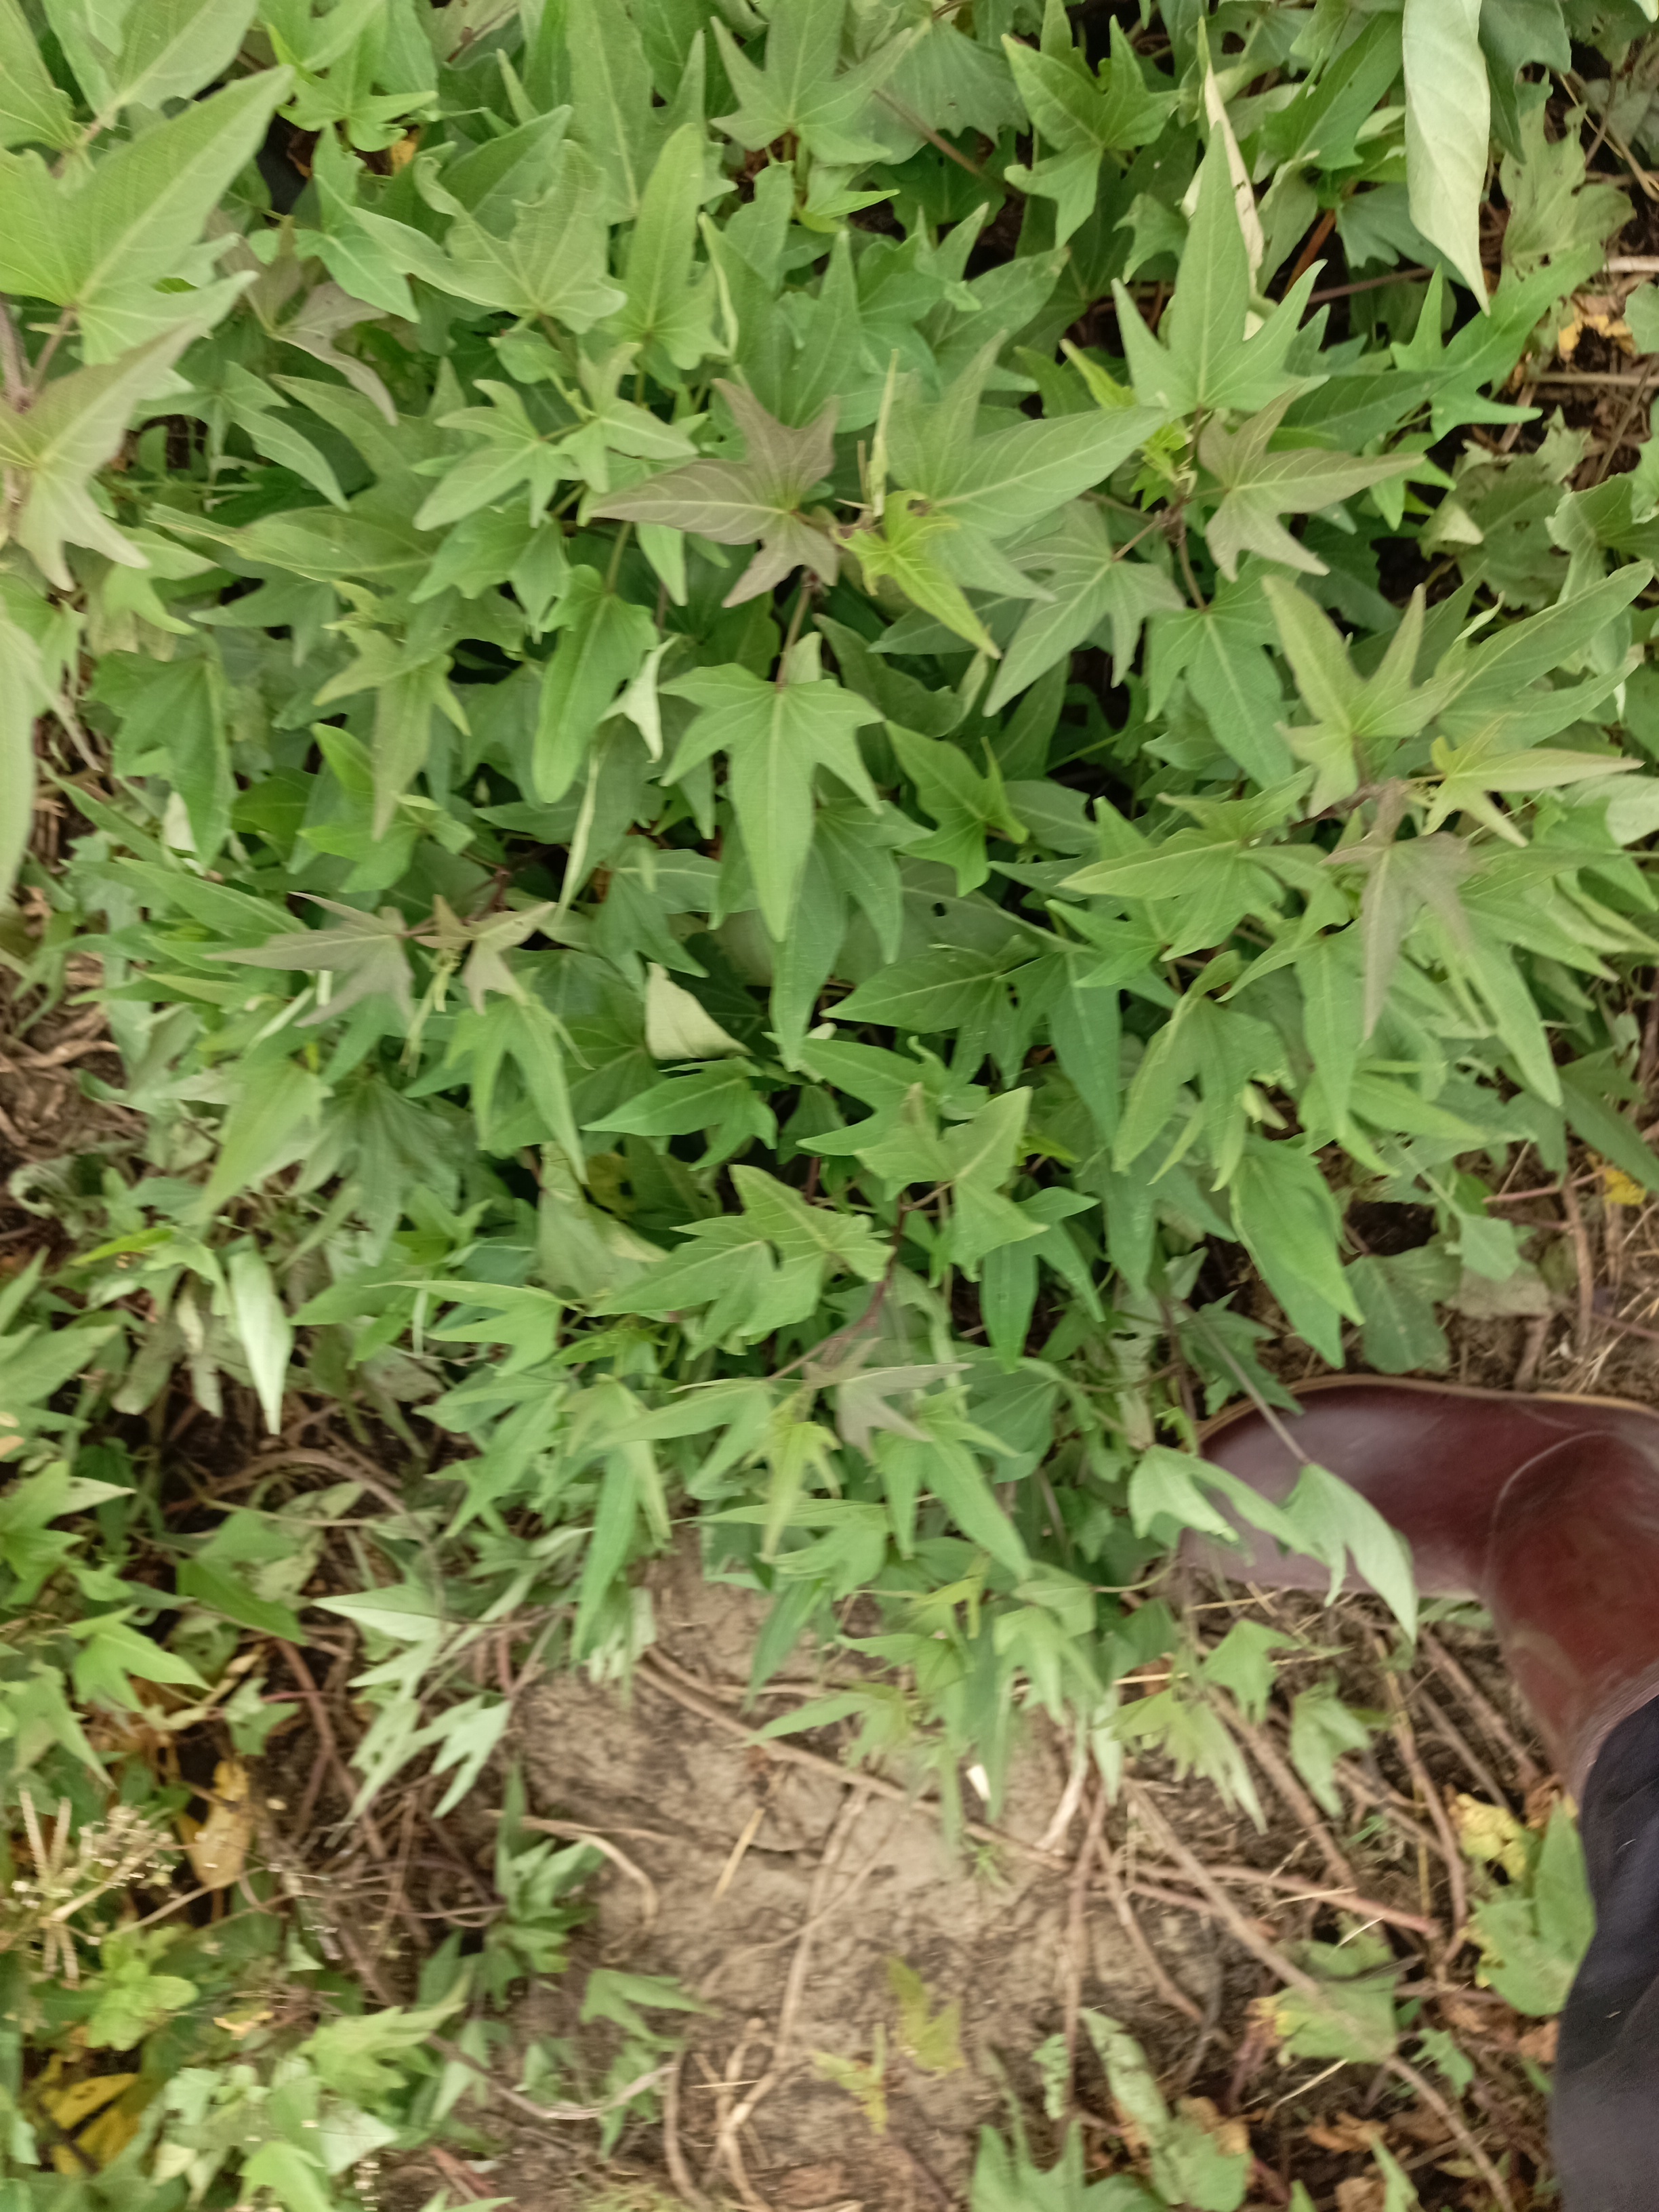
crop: sweet potato
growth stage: flowering
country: Tanzania
